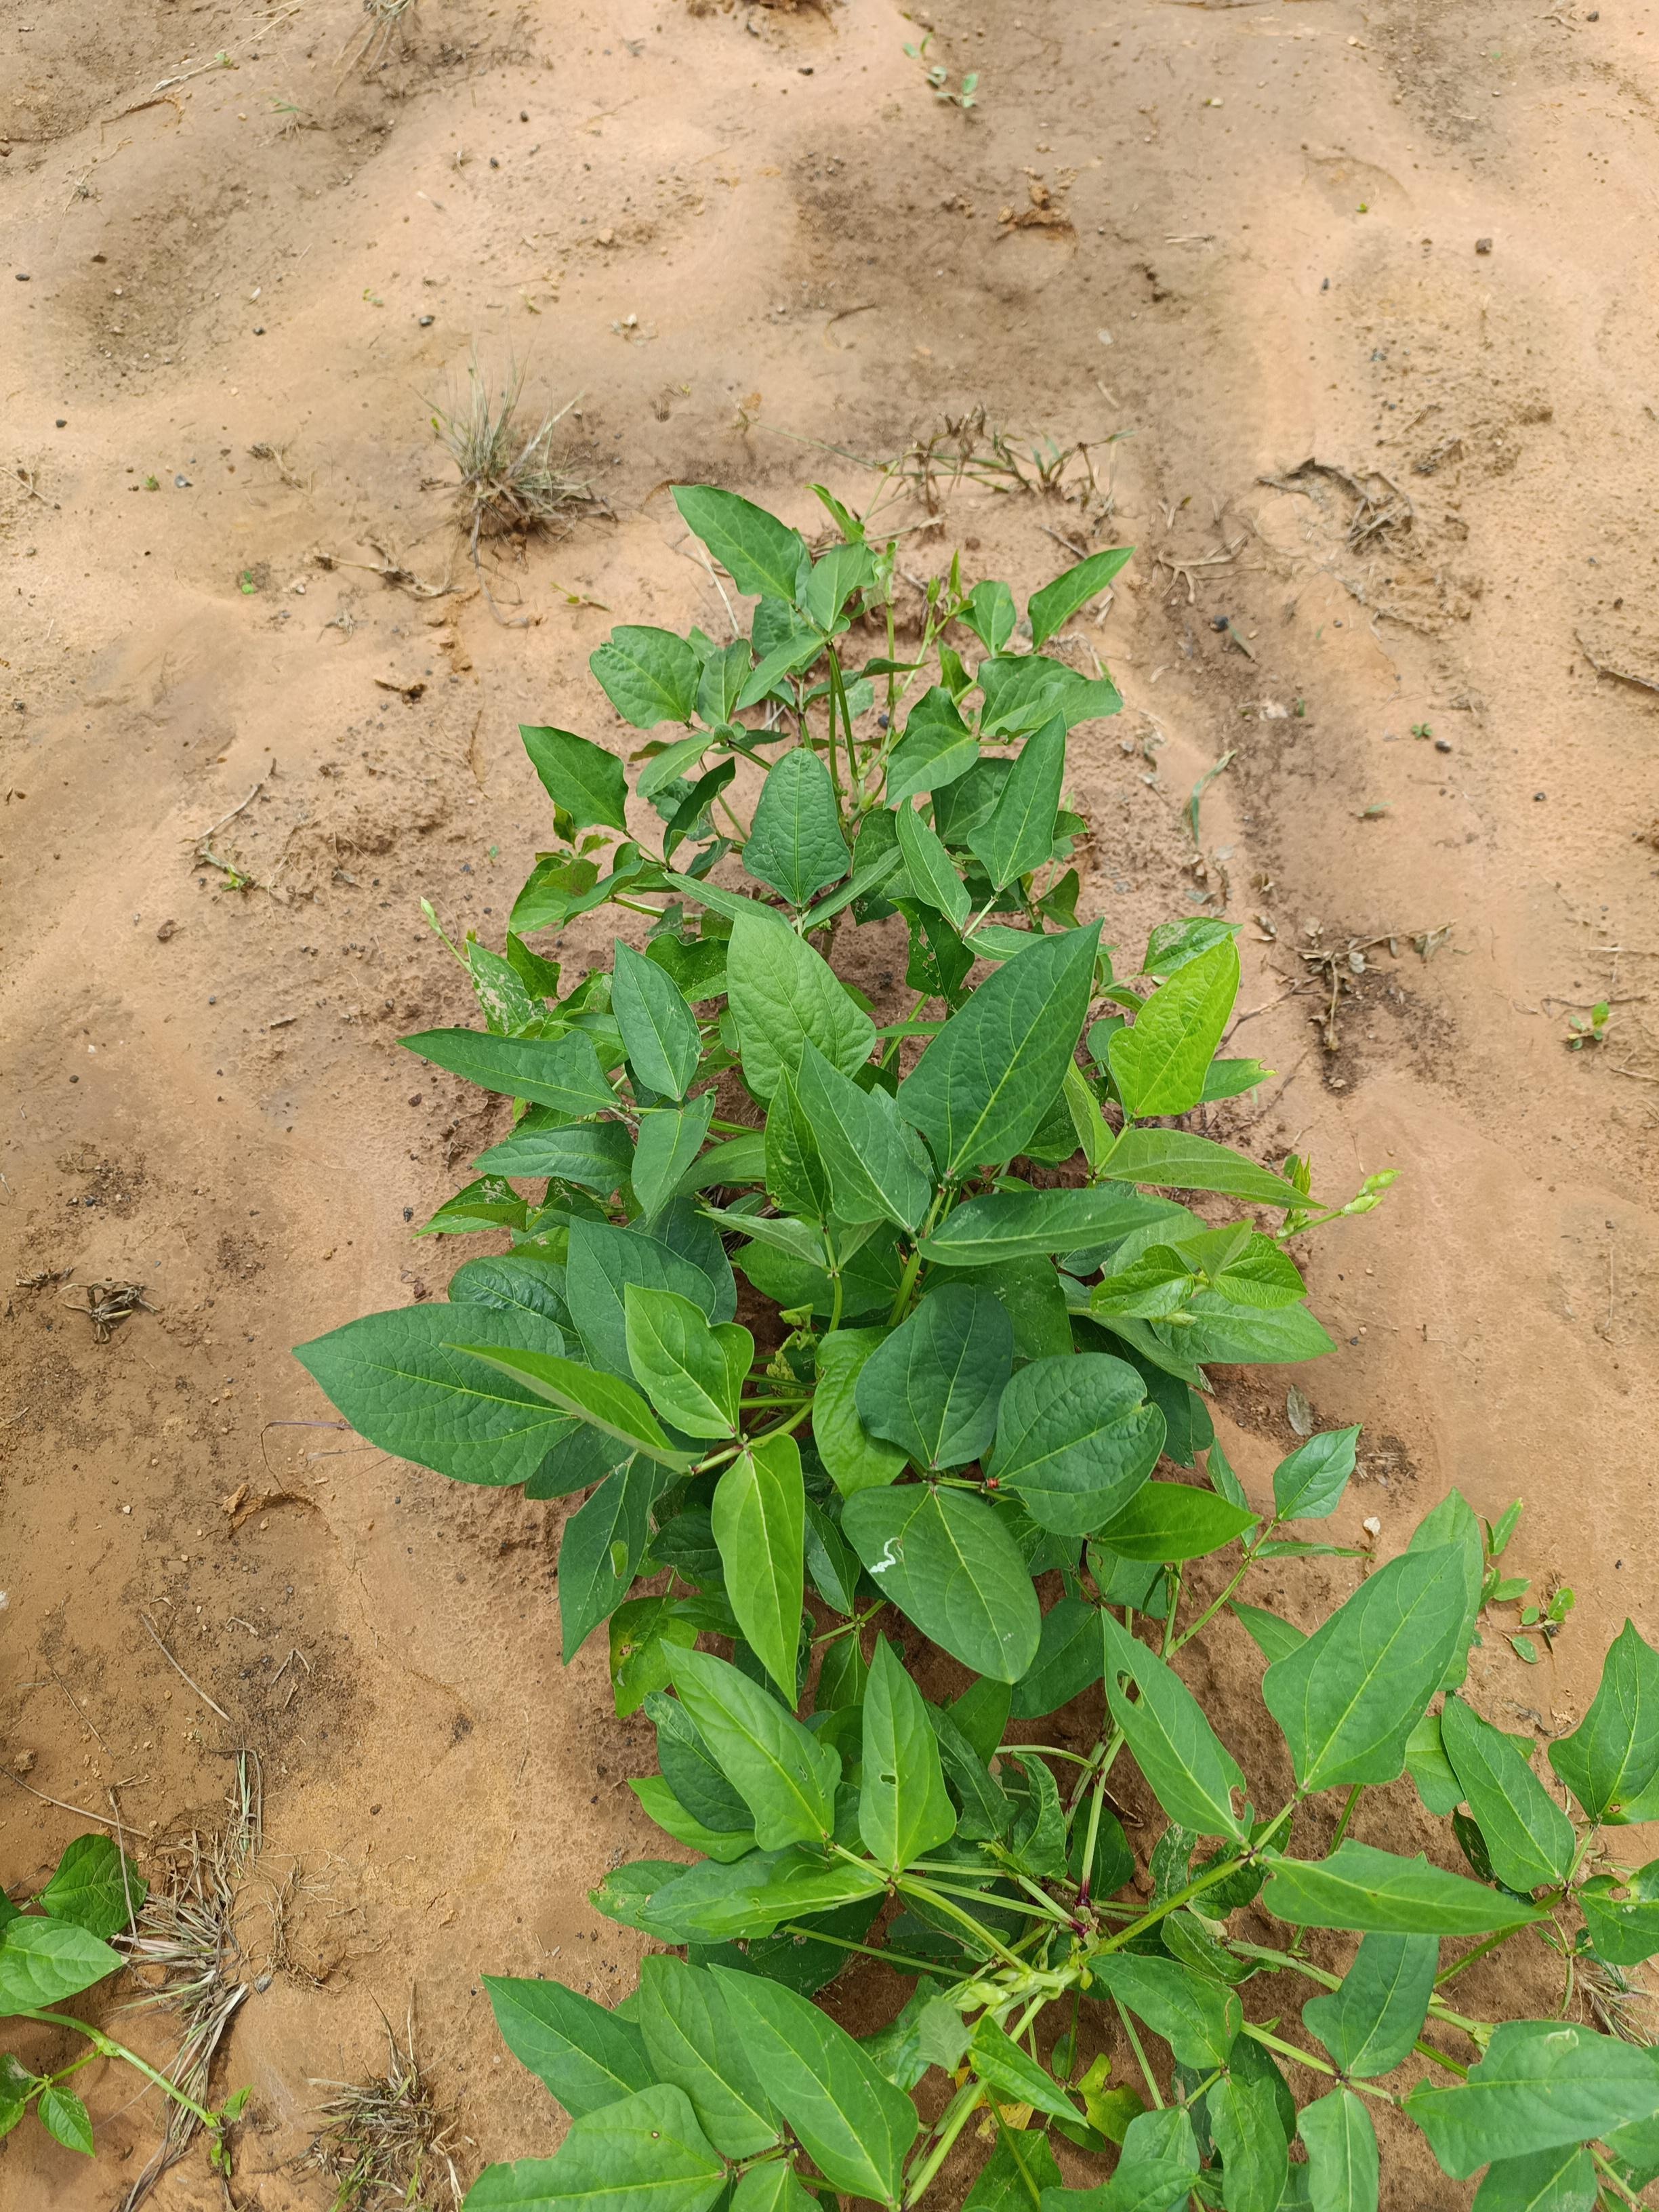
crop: cowpea
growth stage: emergence
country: Nigeria
